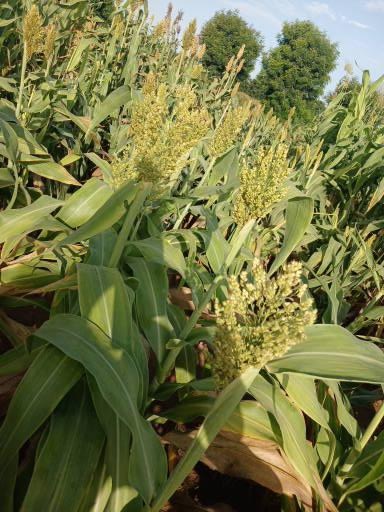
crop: sorghum
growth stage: filling grain
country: Senegal
